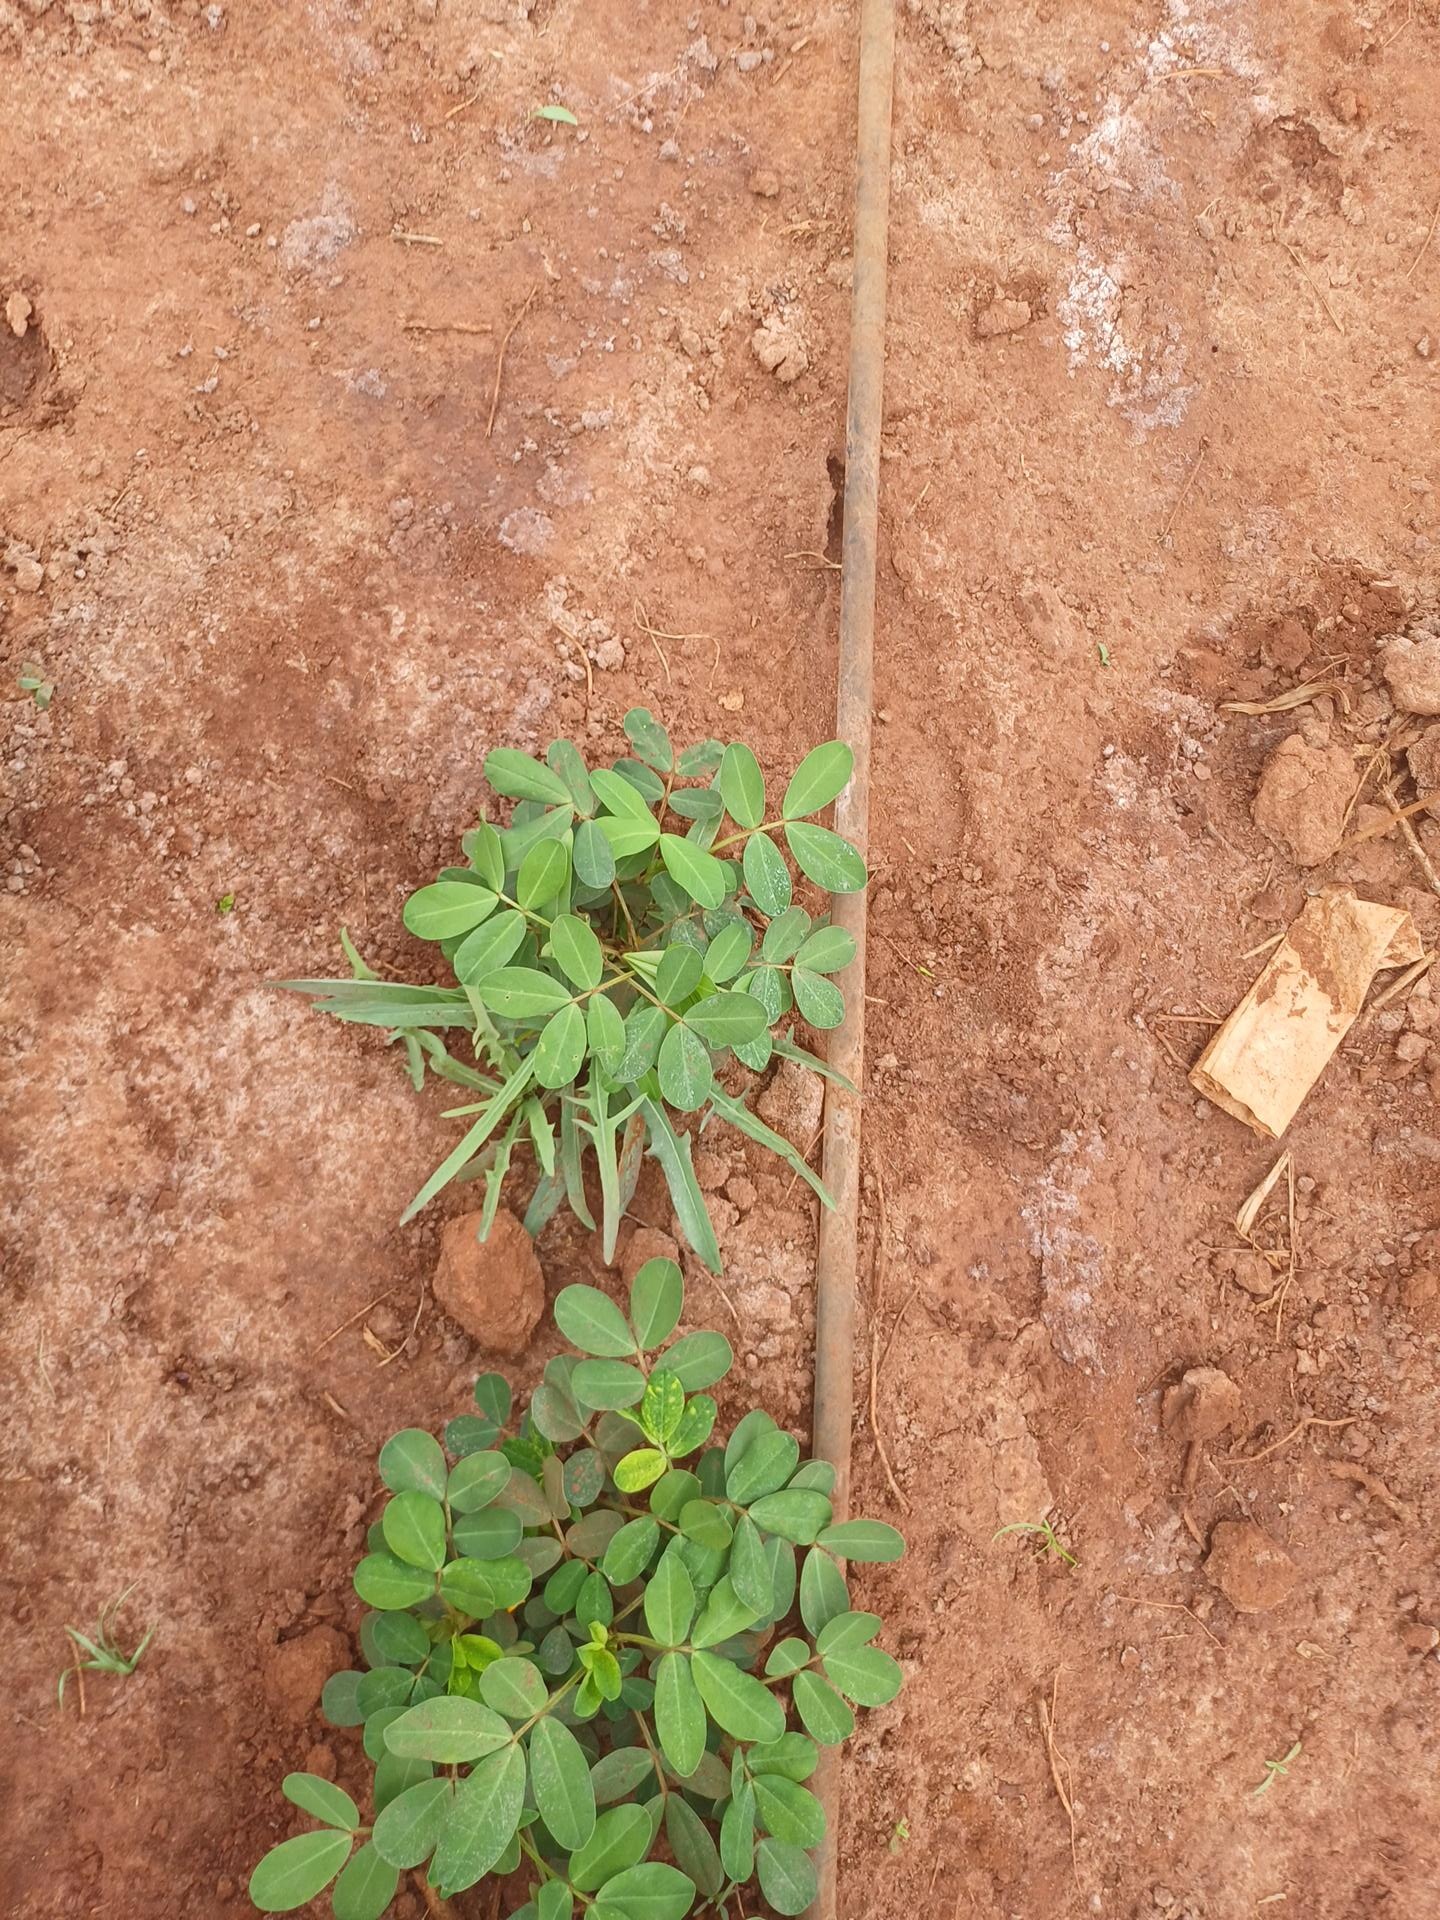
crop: groundnut
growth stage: flowering
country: Kenya
